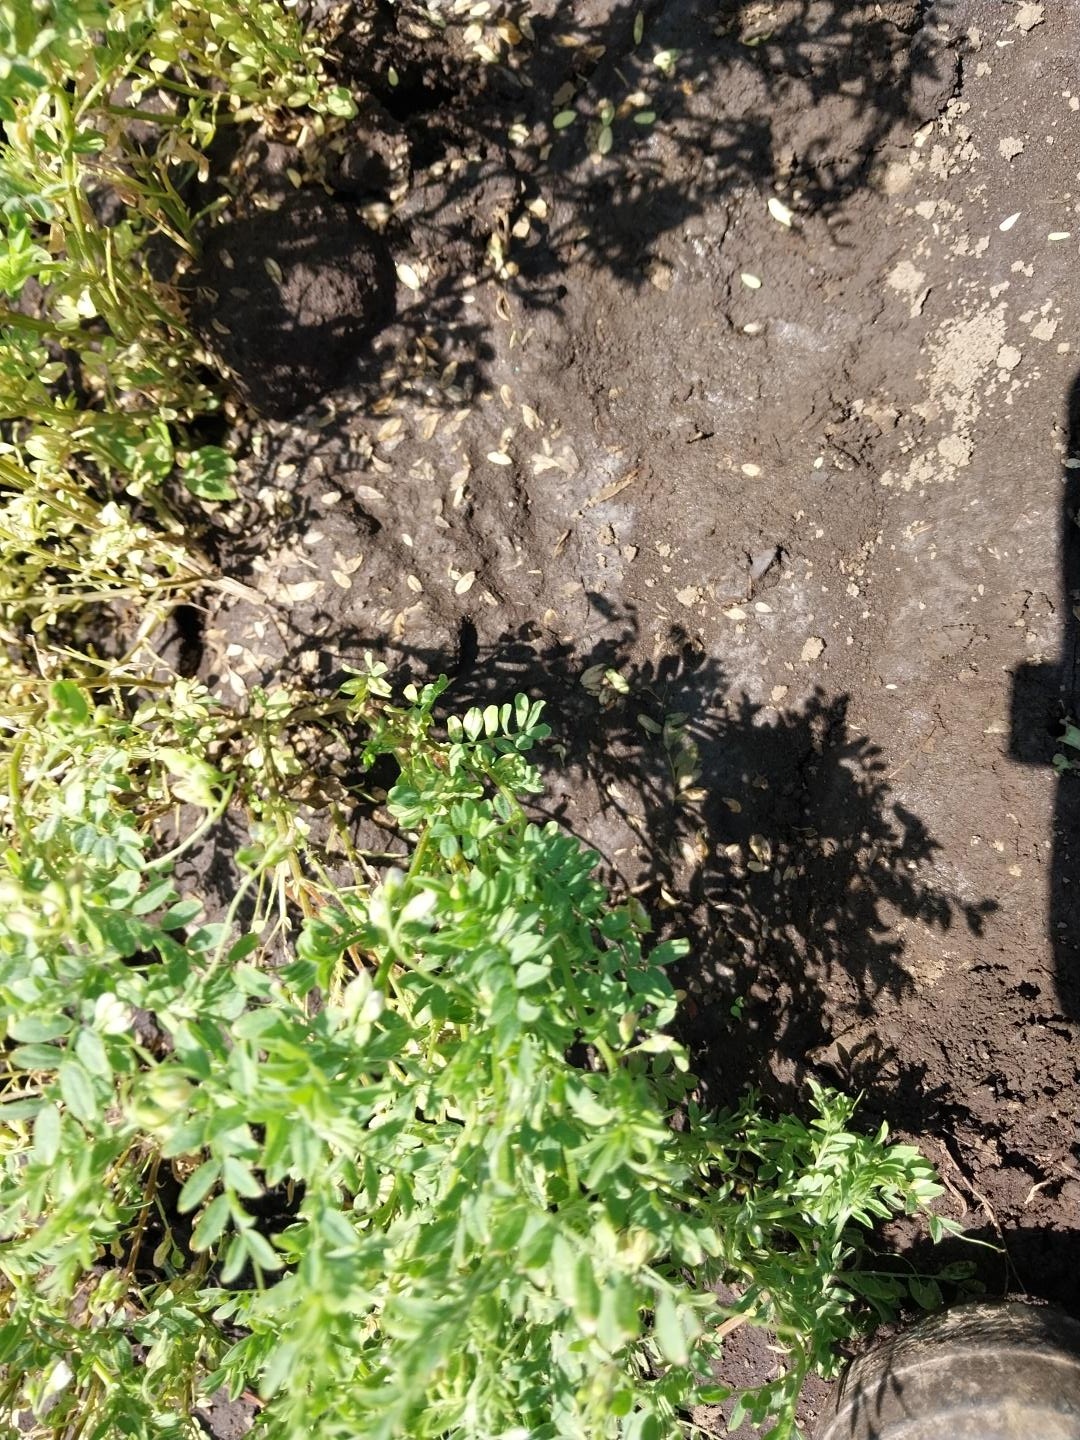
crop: lentil
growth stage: flowering
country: Tanzania
